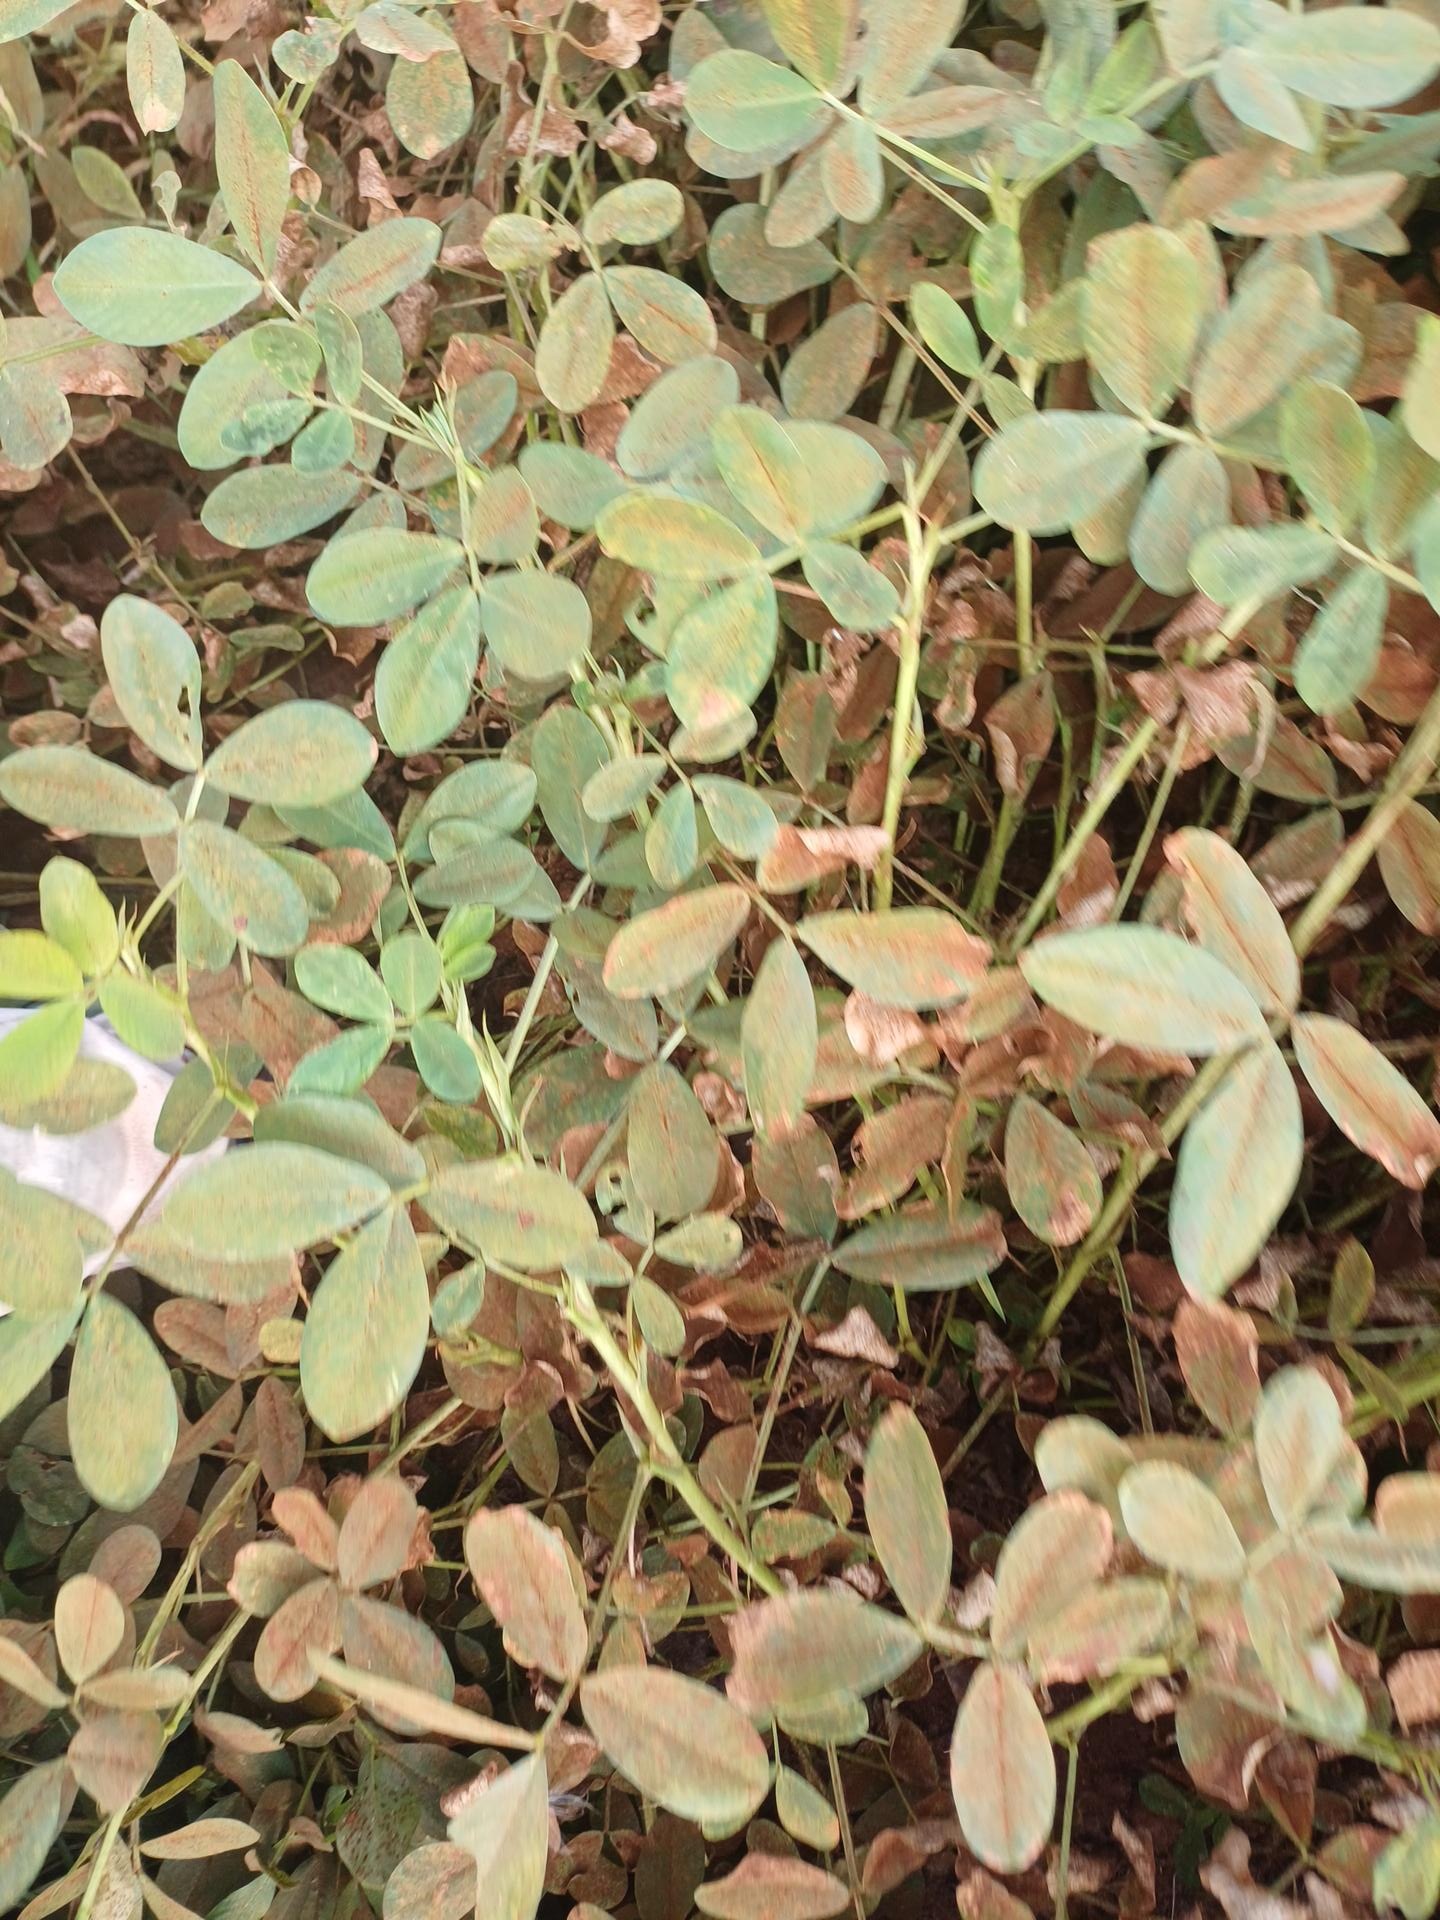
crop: groundnut
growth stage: maturity
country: Kenya
